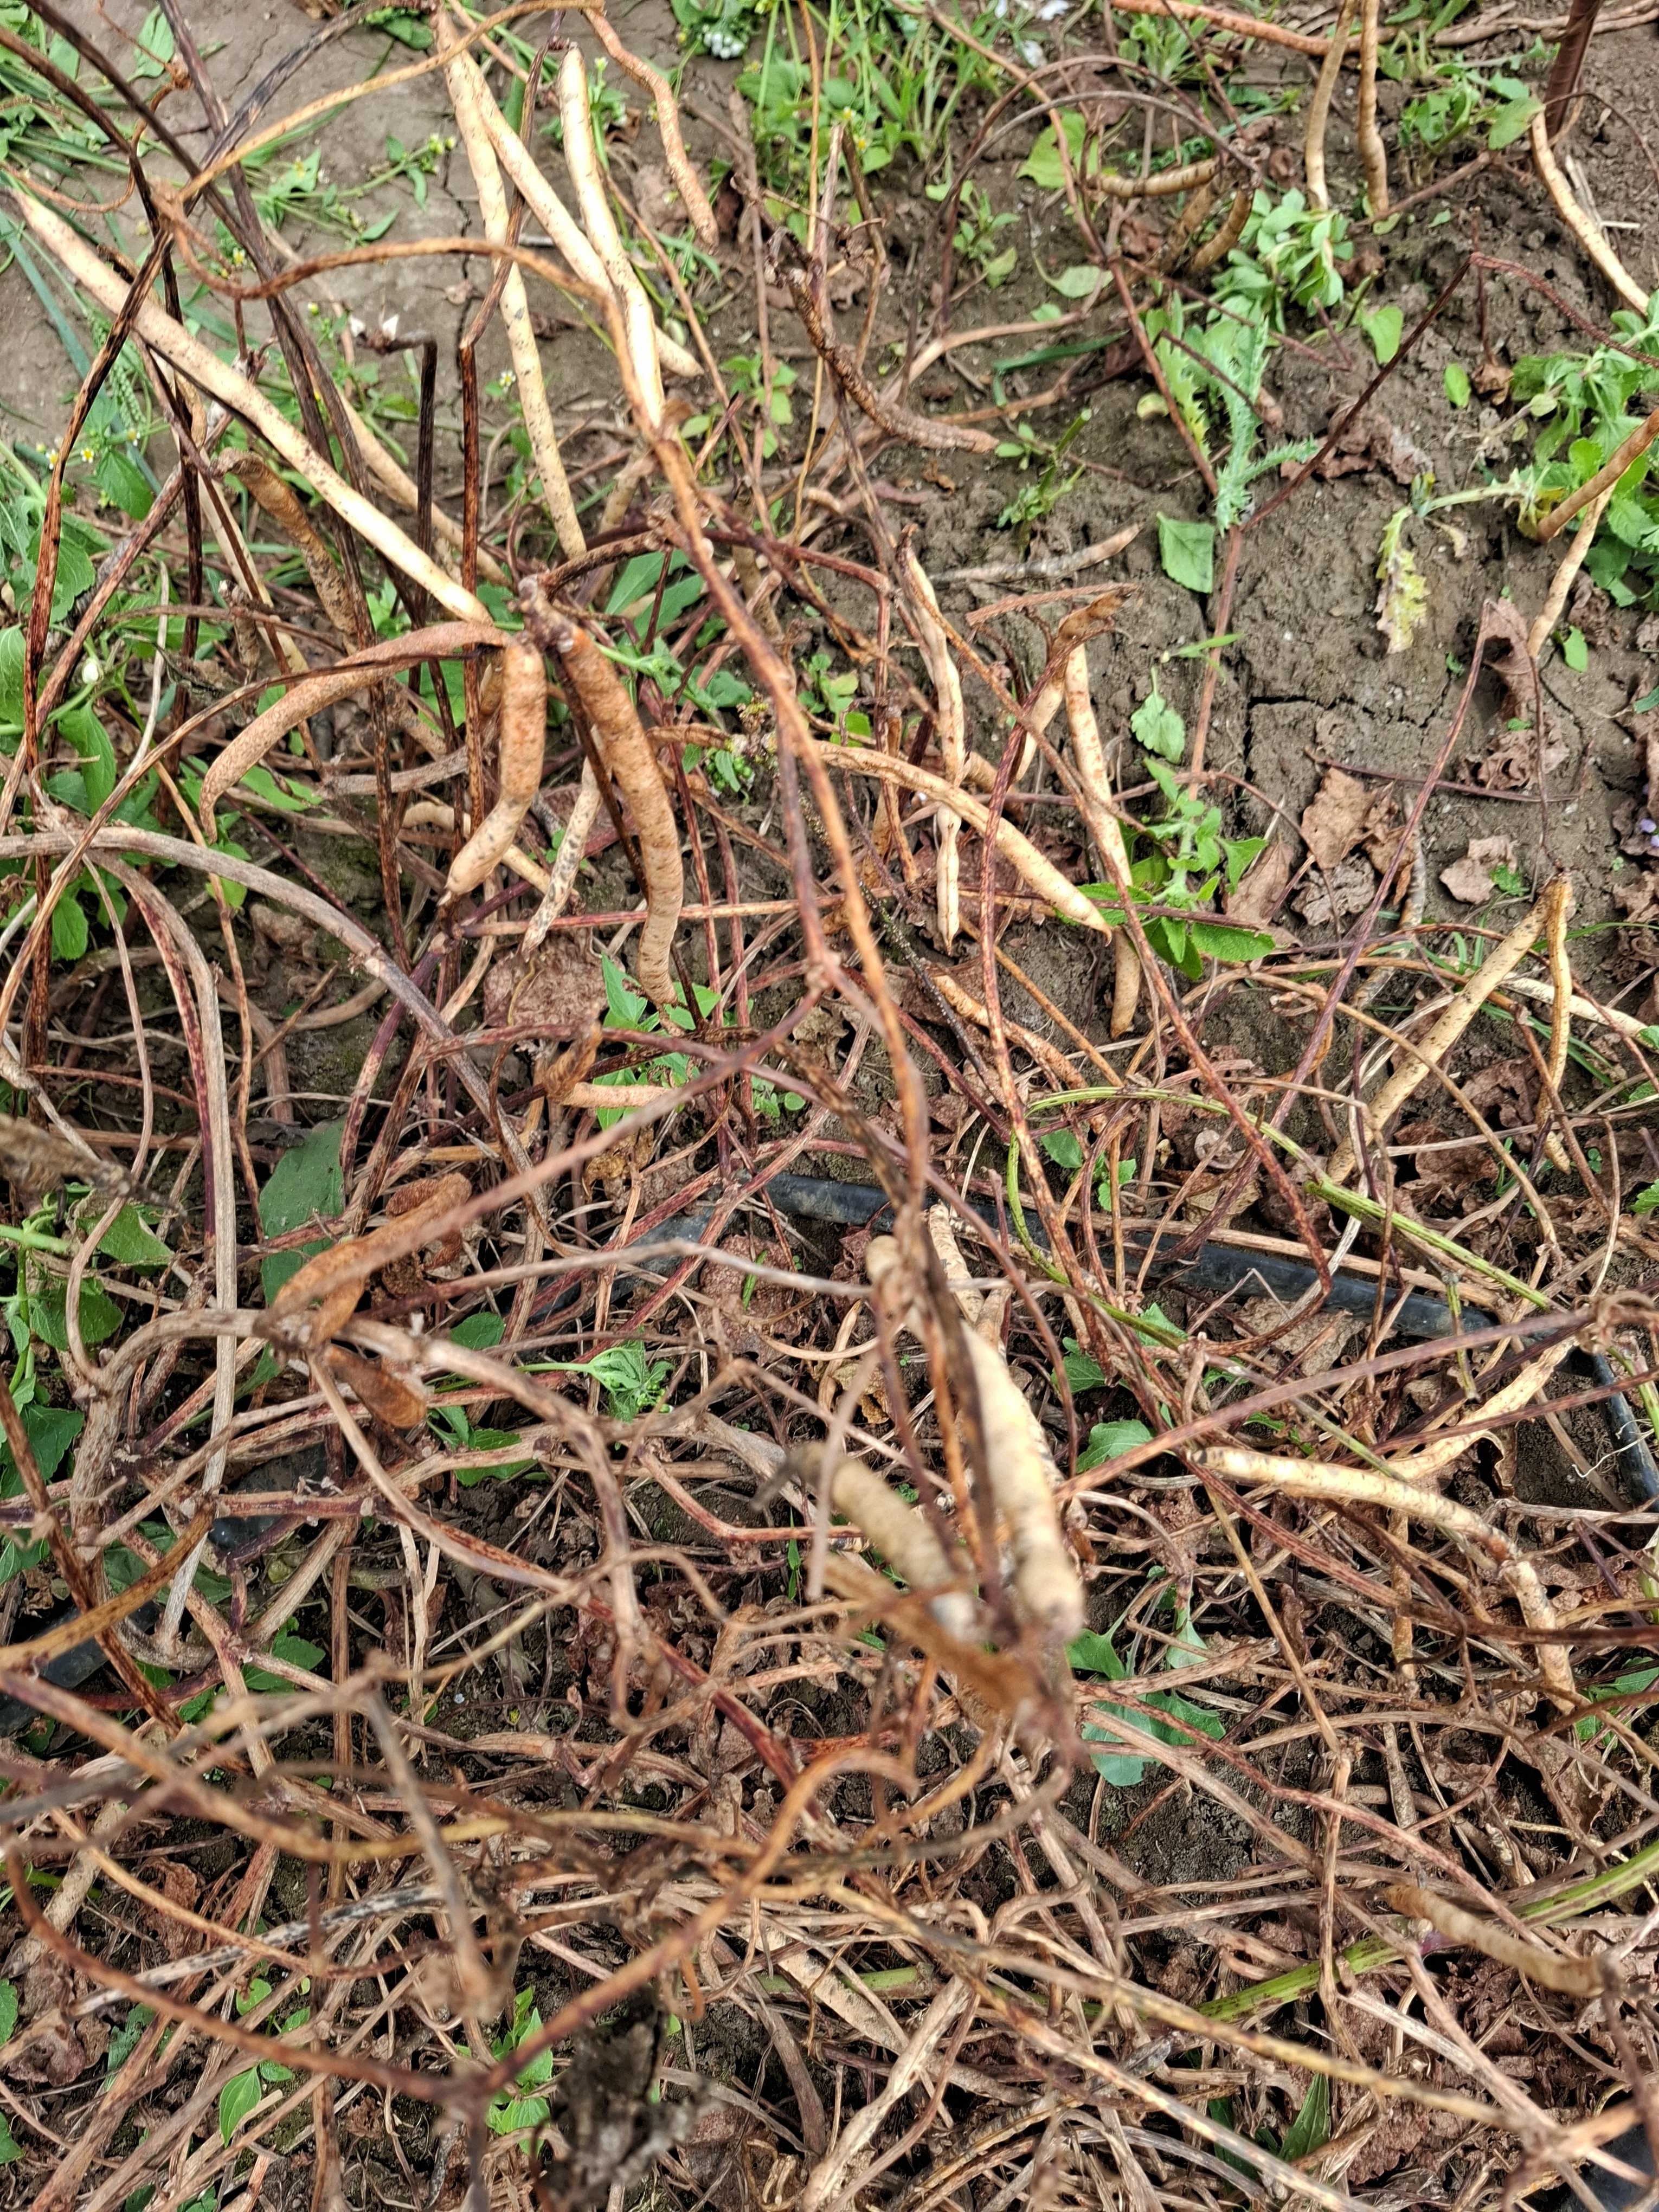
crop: cowpea
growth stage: harvest maturity
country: Tanzania
